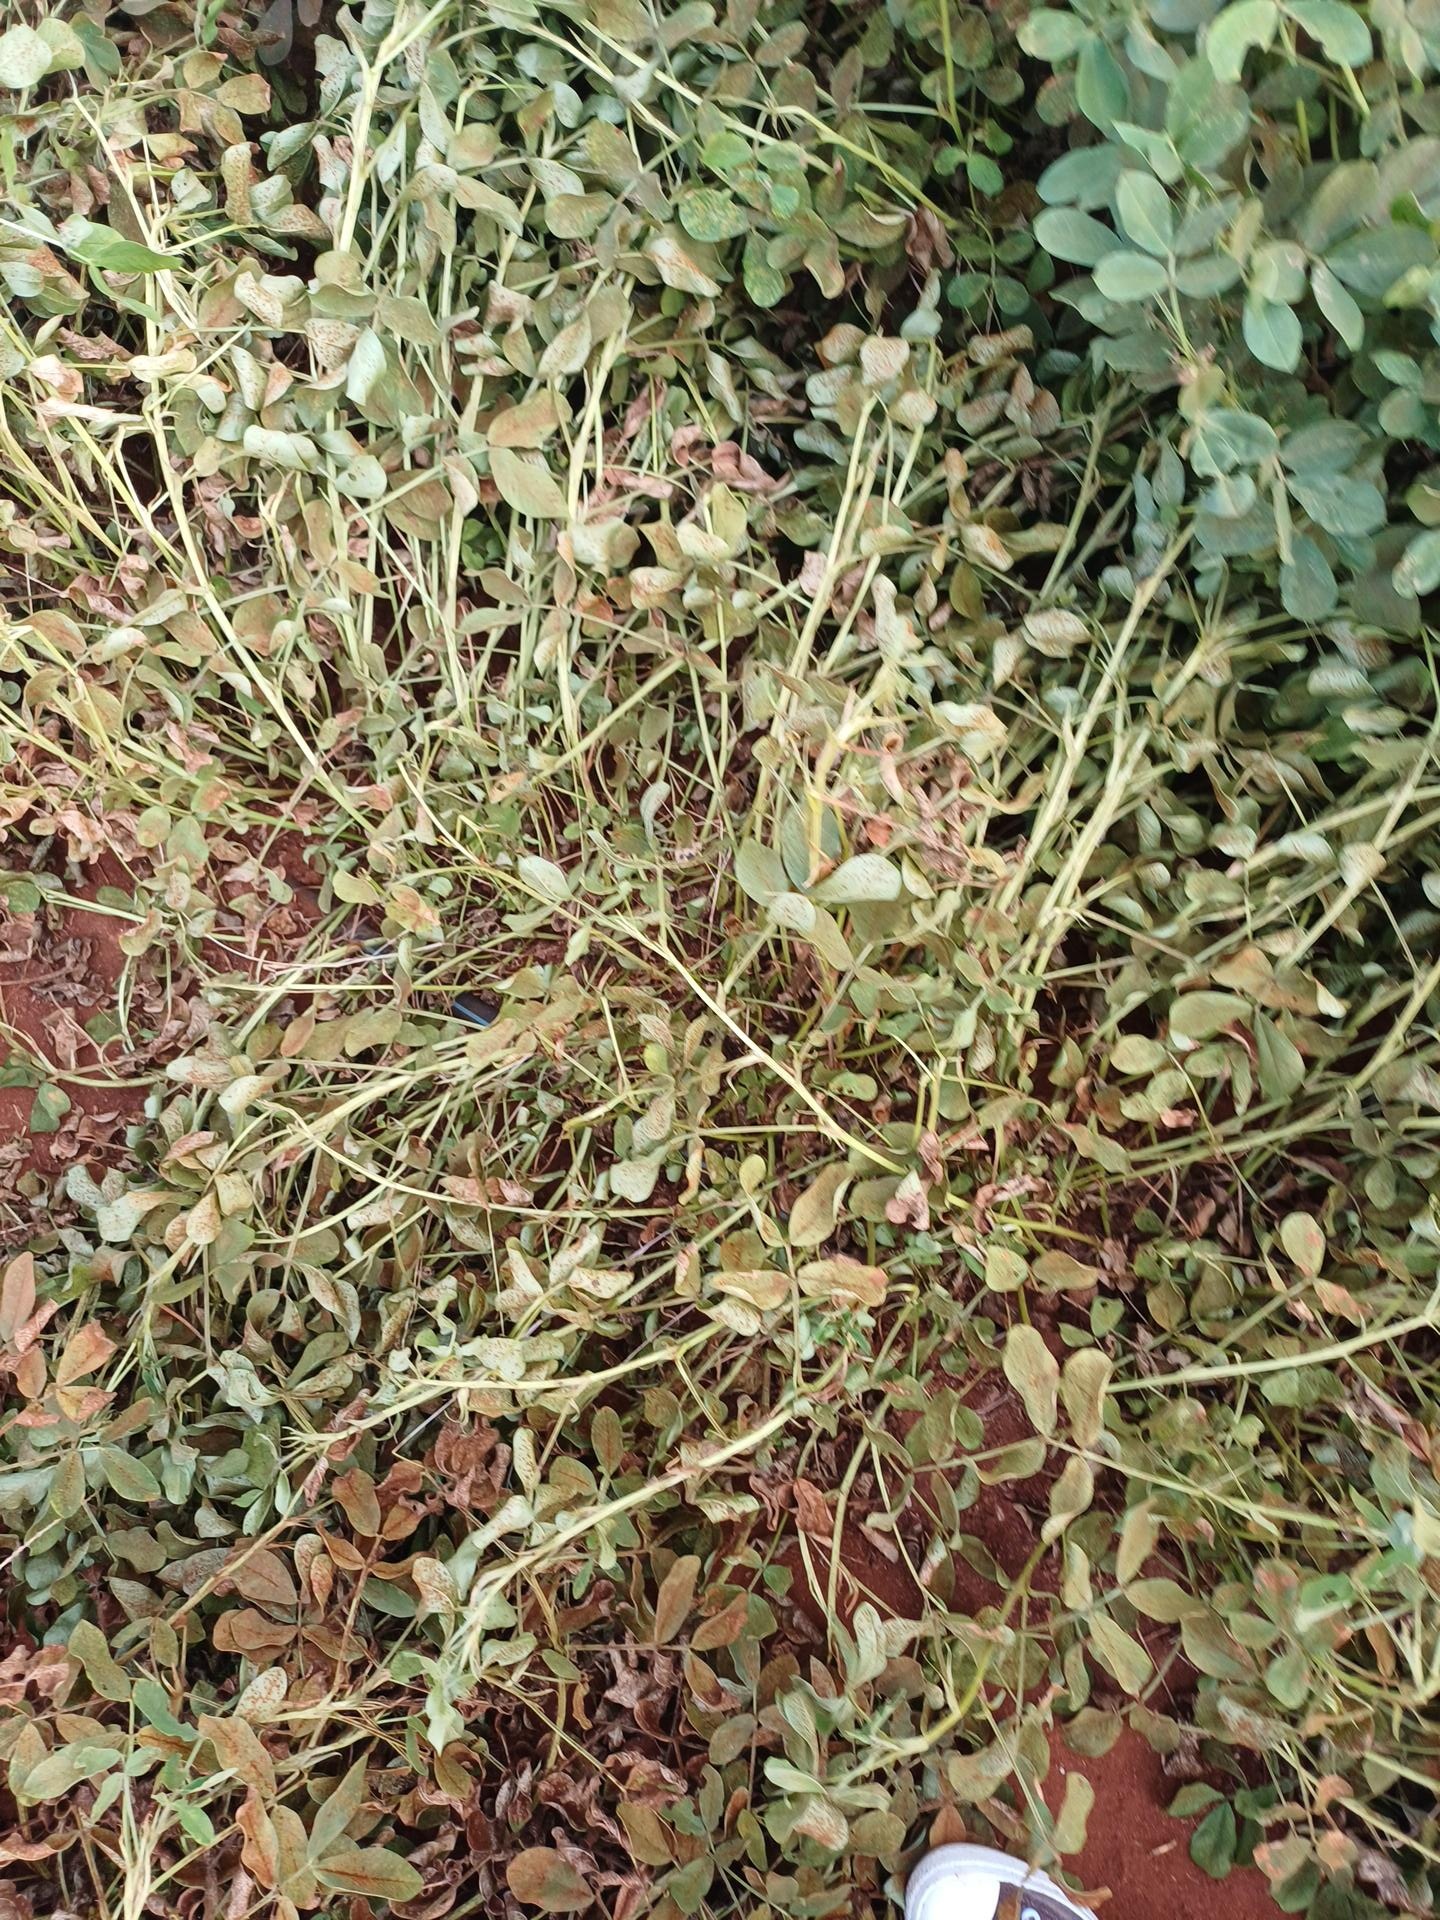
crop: groundnut
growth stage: maturity
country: Kenya
